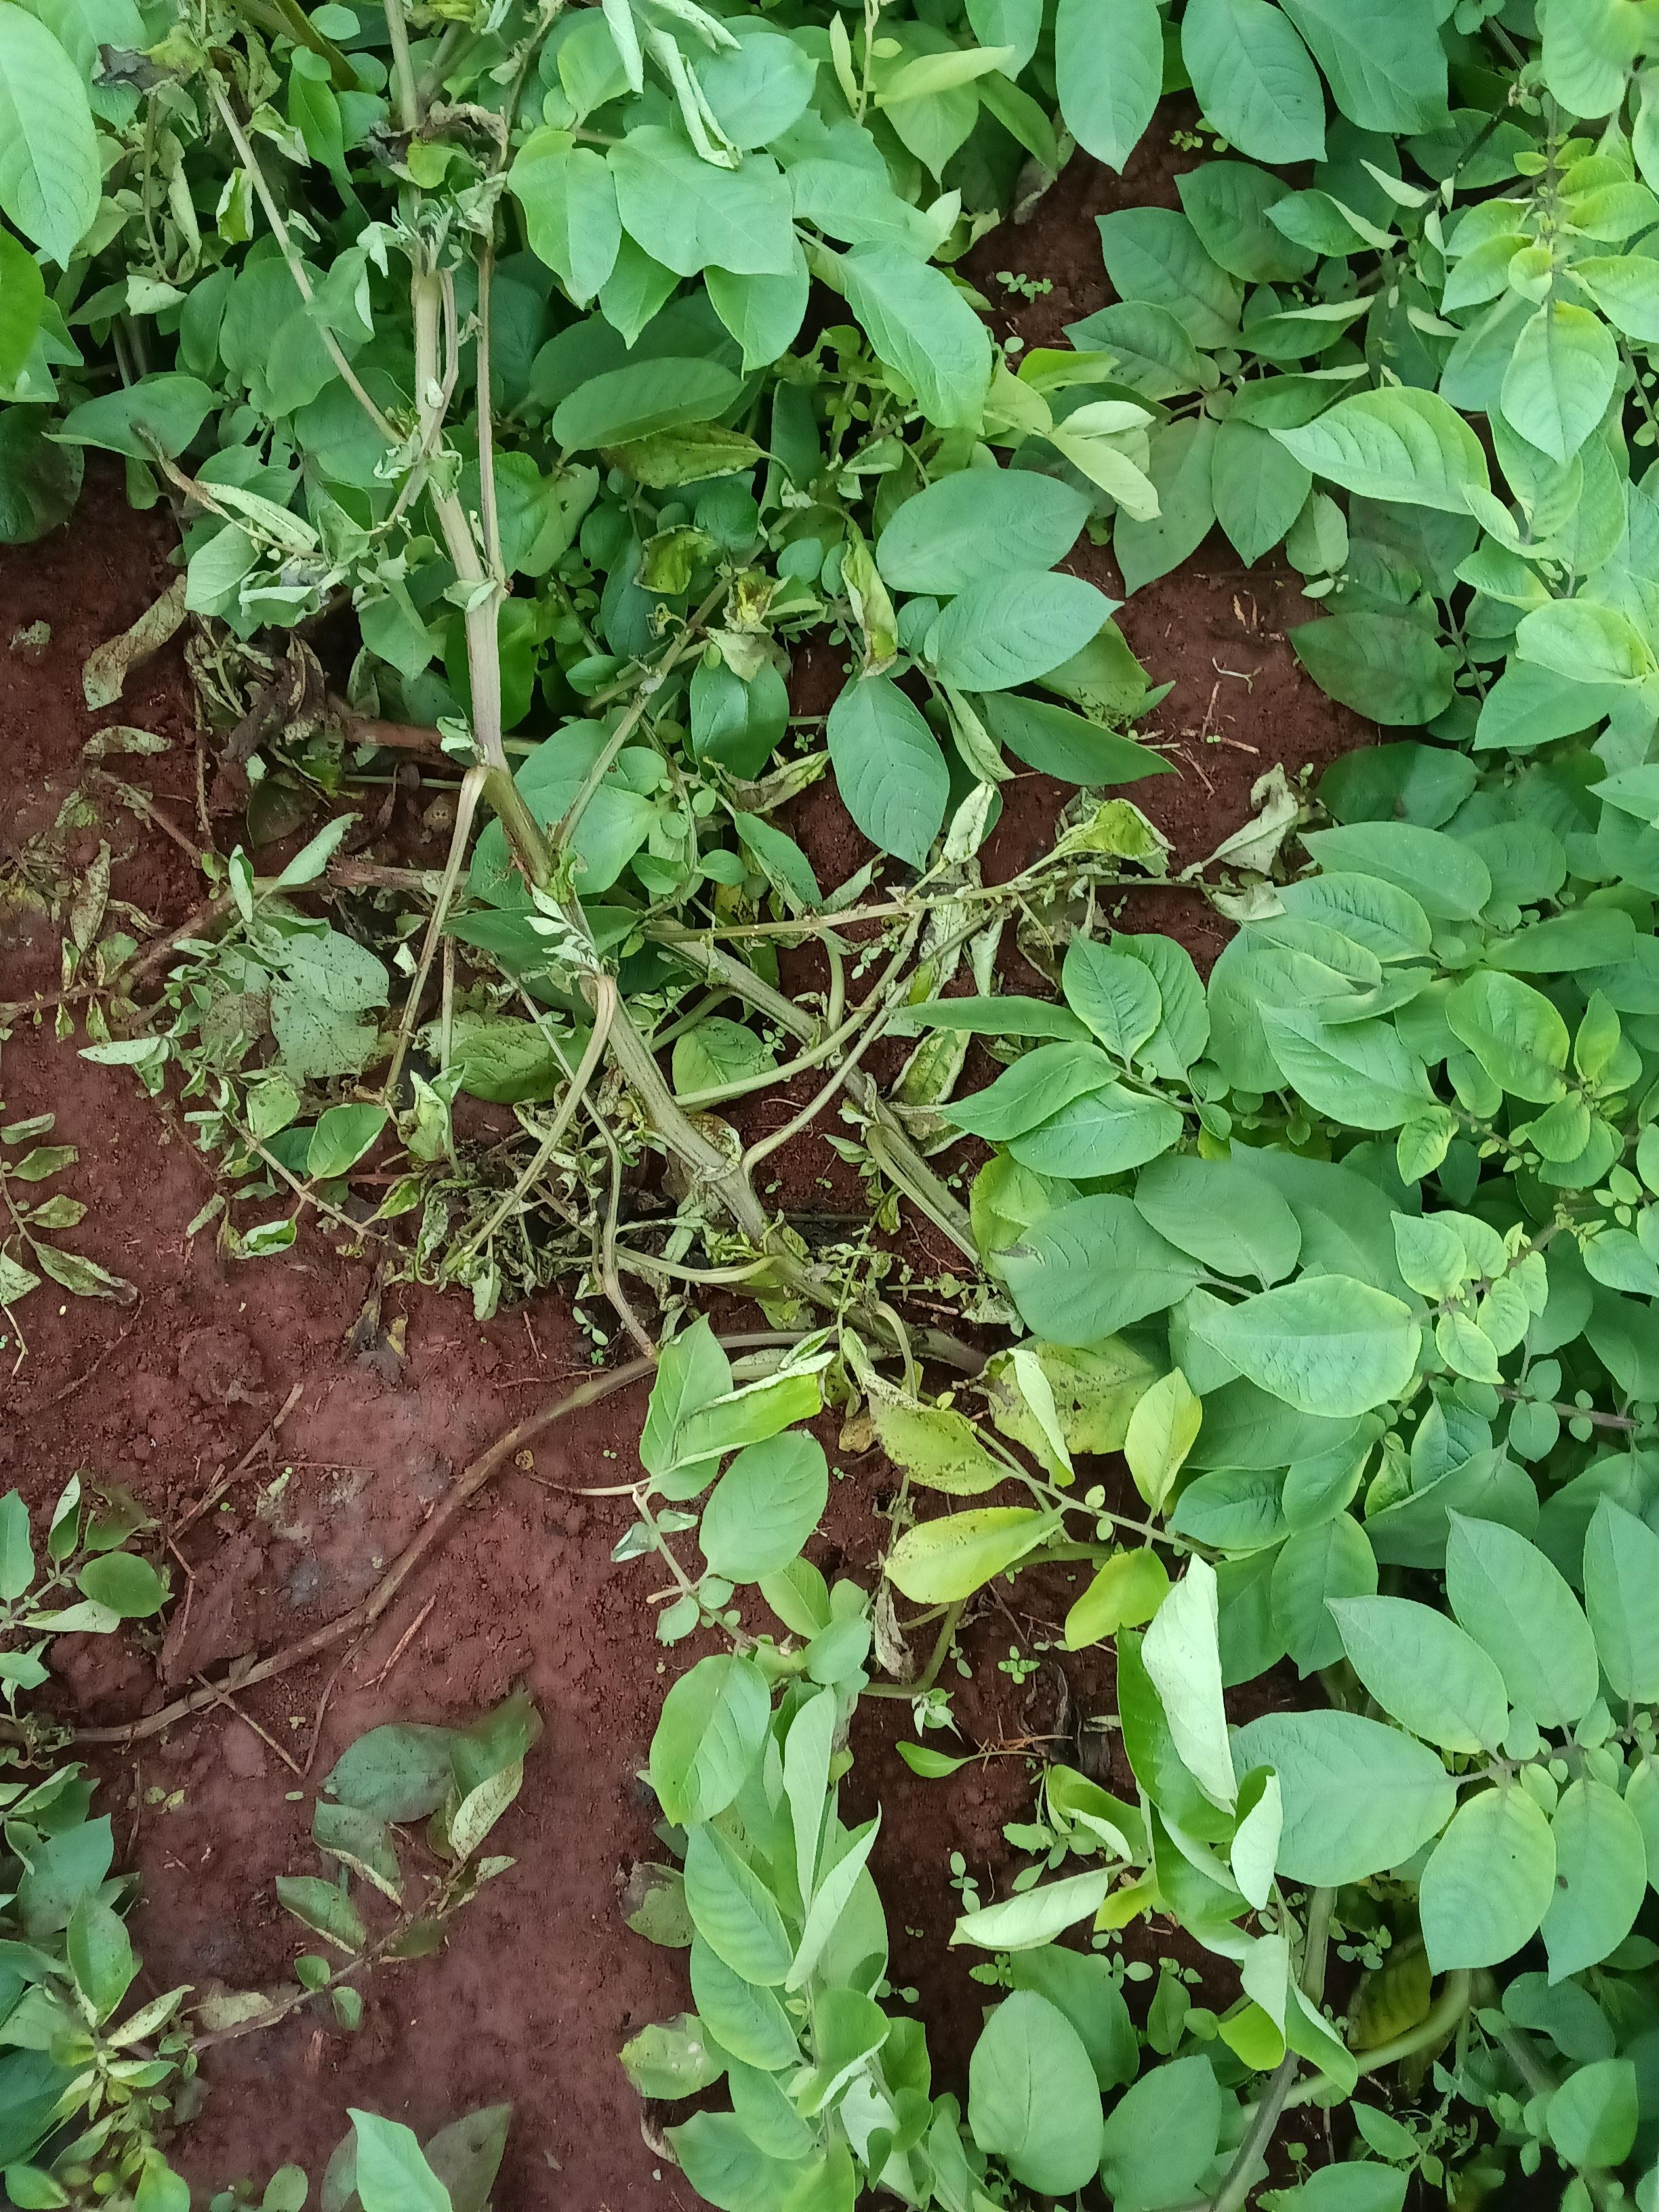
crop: potato
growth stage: flowering
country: Kenya
